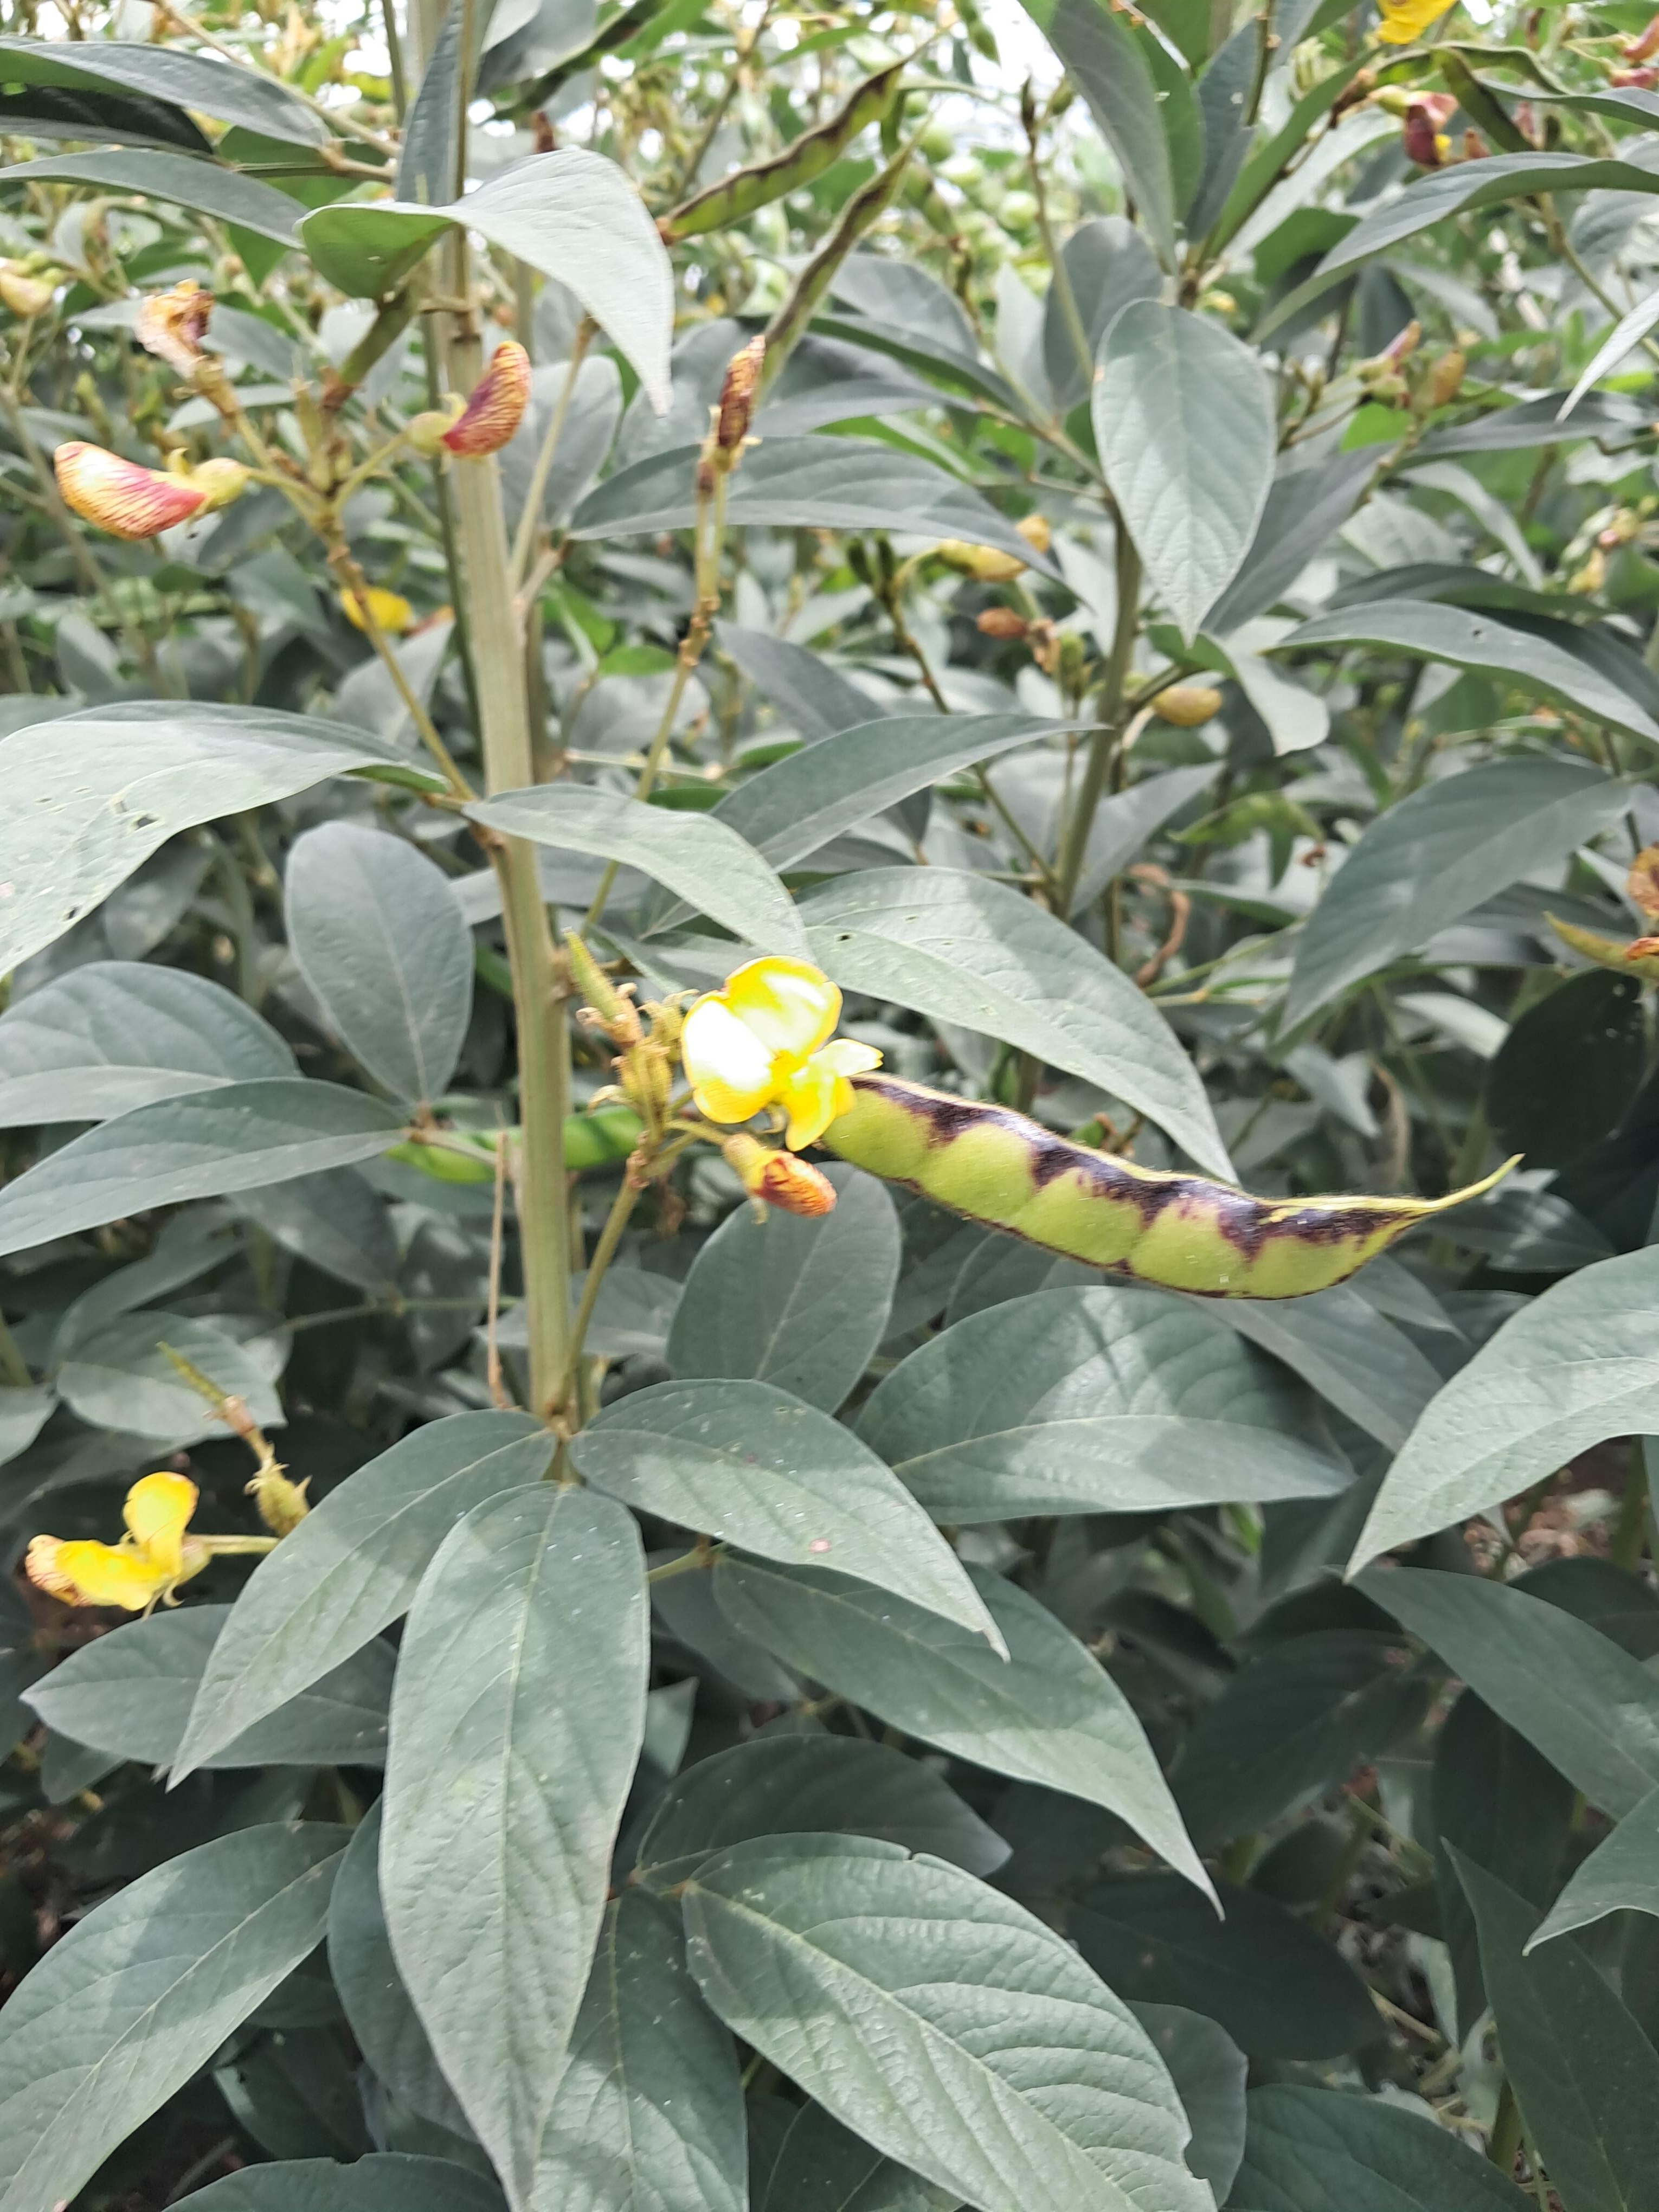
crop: sweet potato
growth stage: vegetative
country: Tanzania
